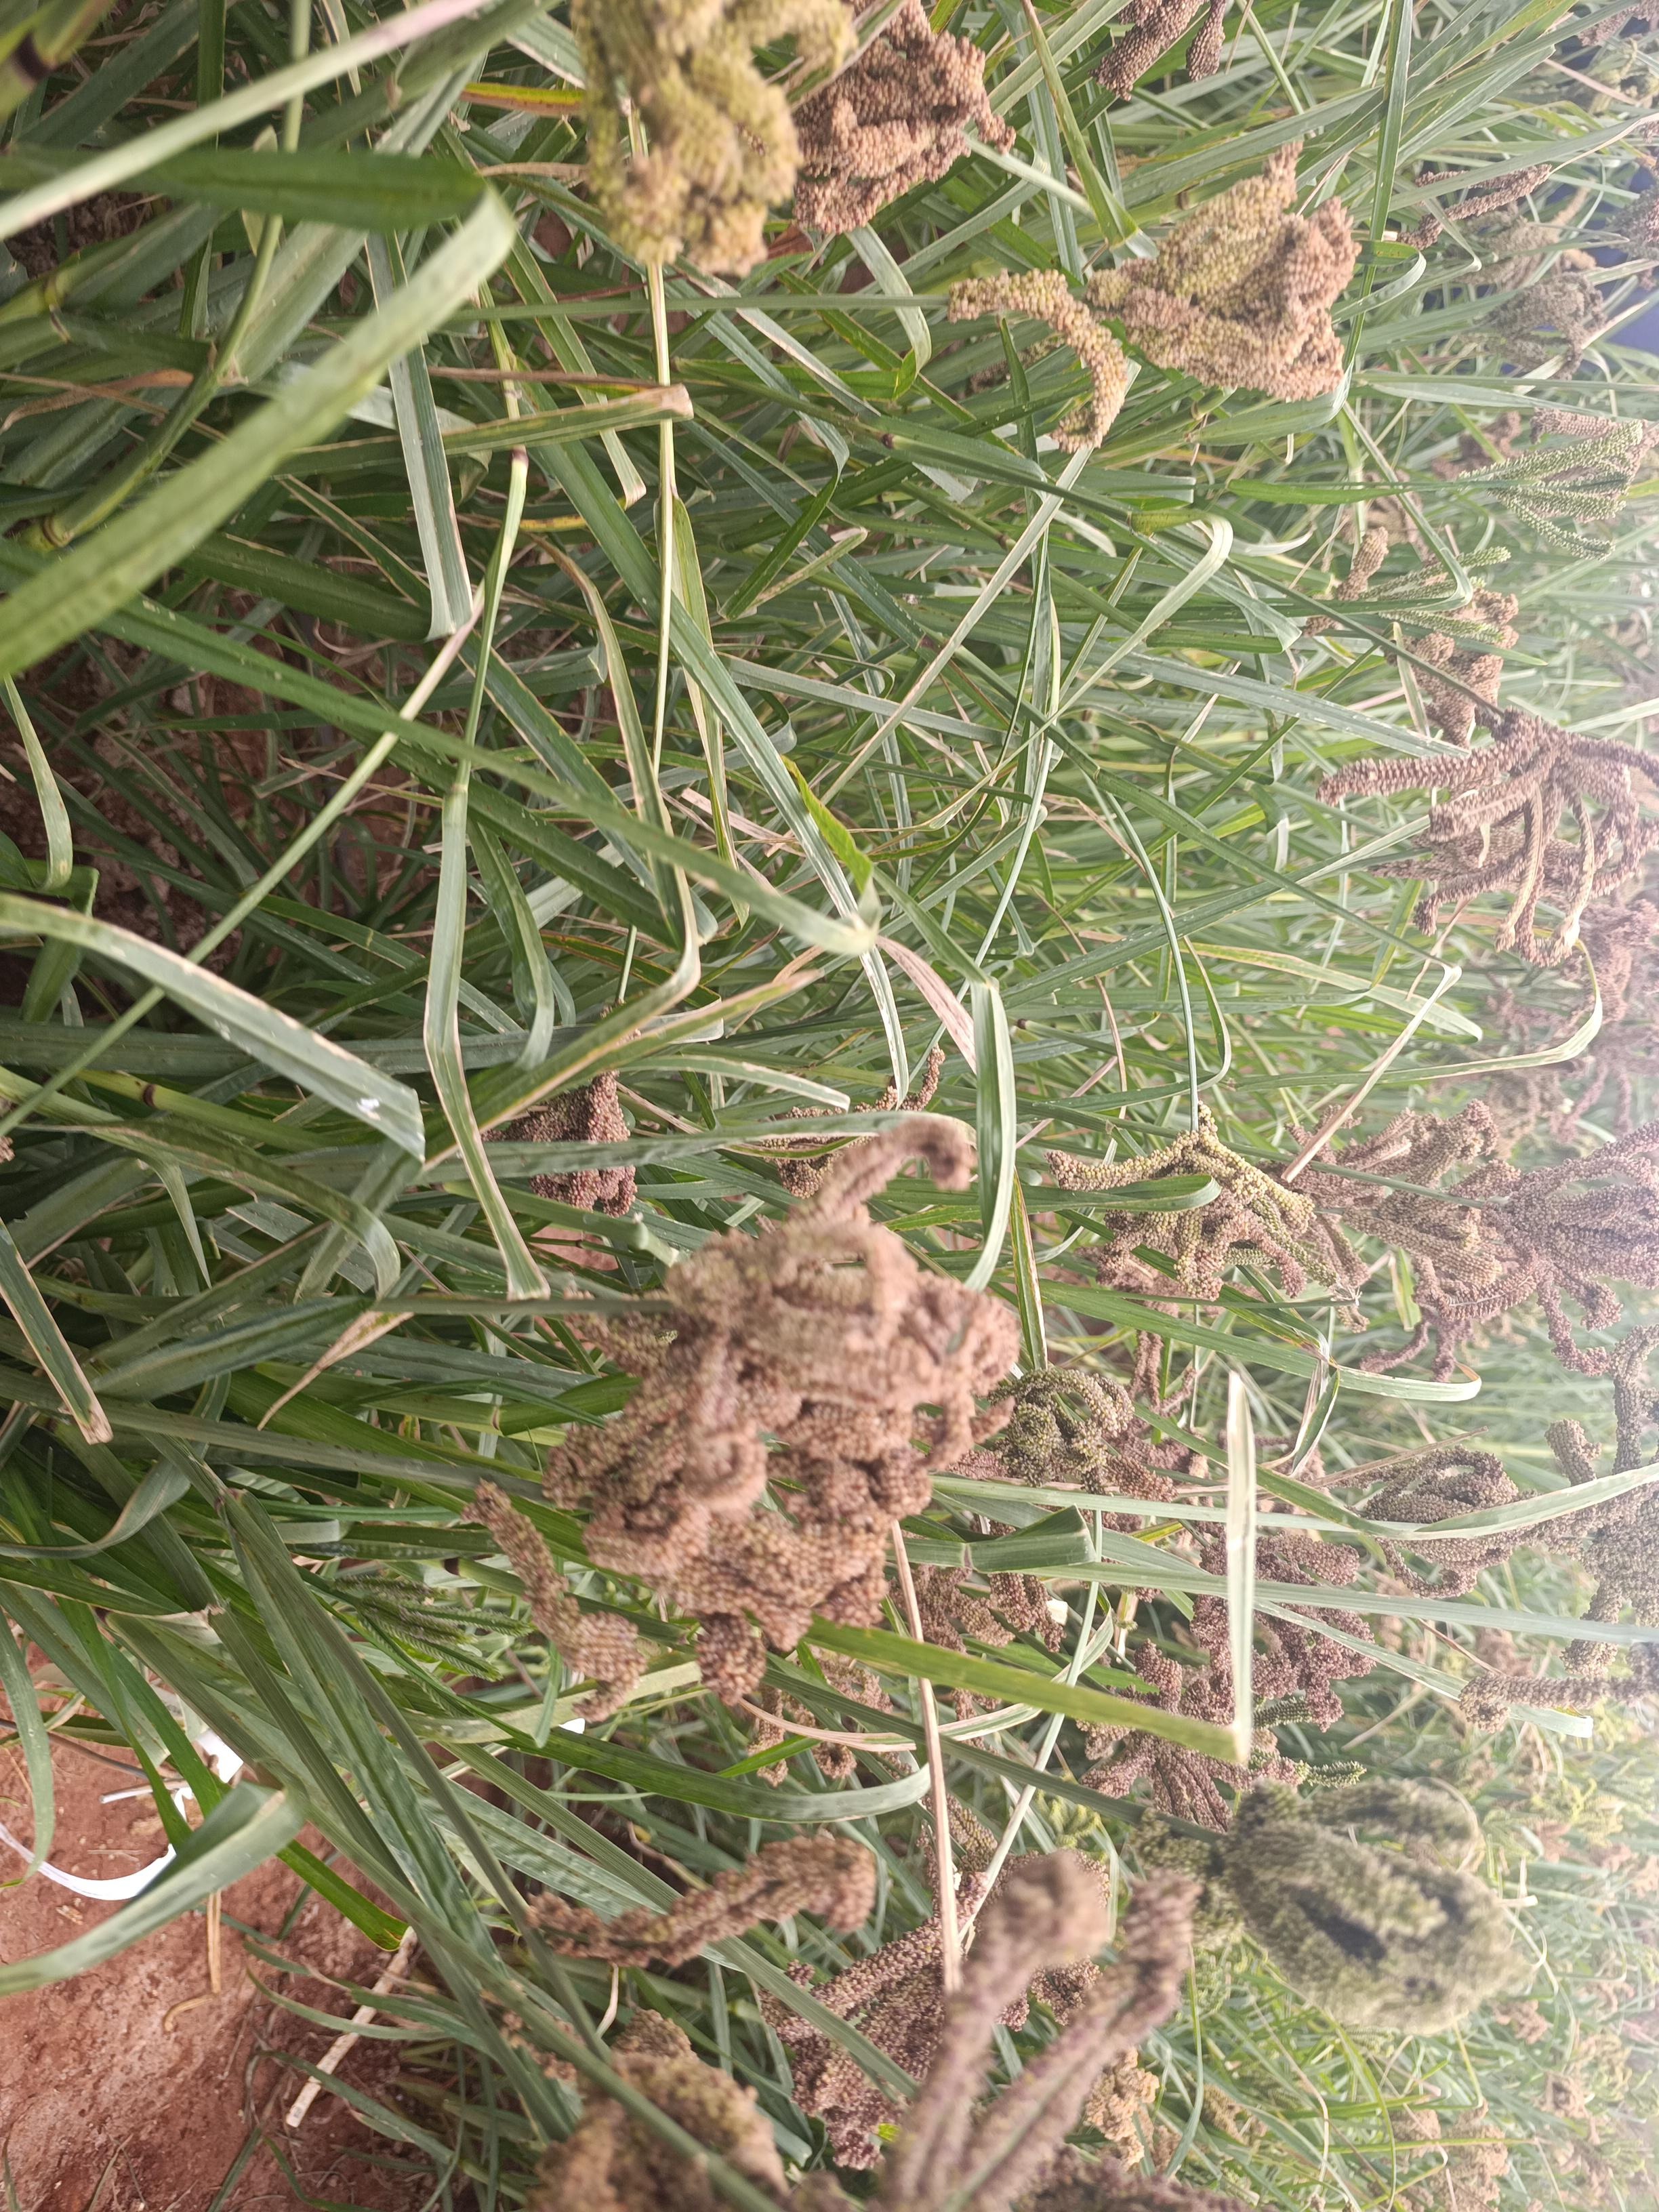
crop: finger millet
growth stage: filling grain
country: Kenya
